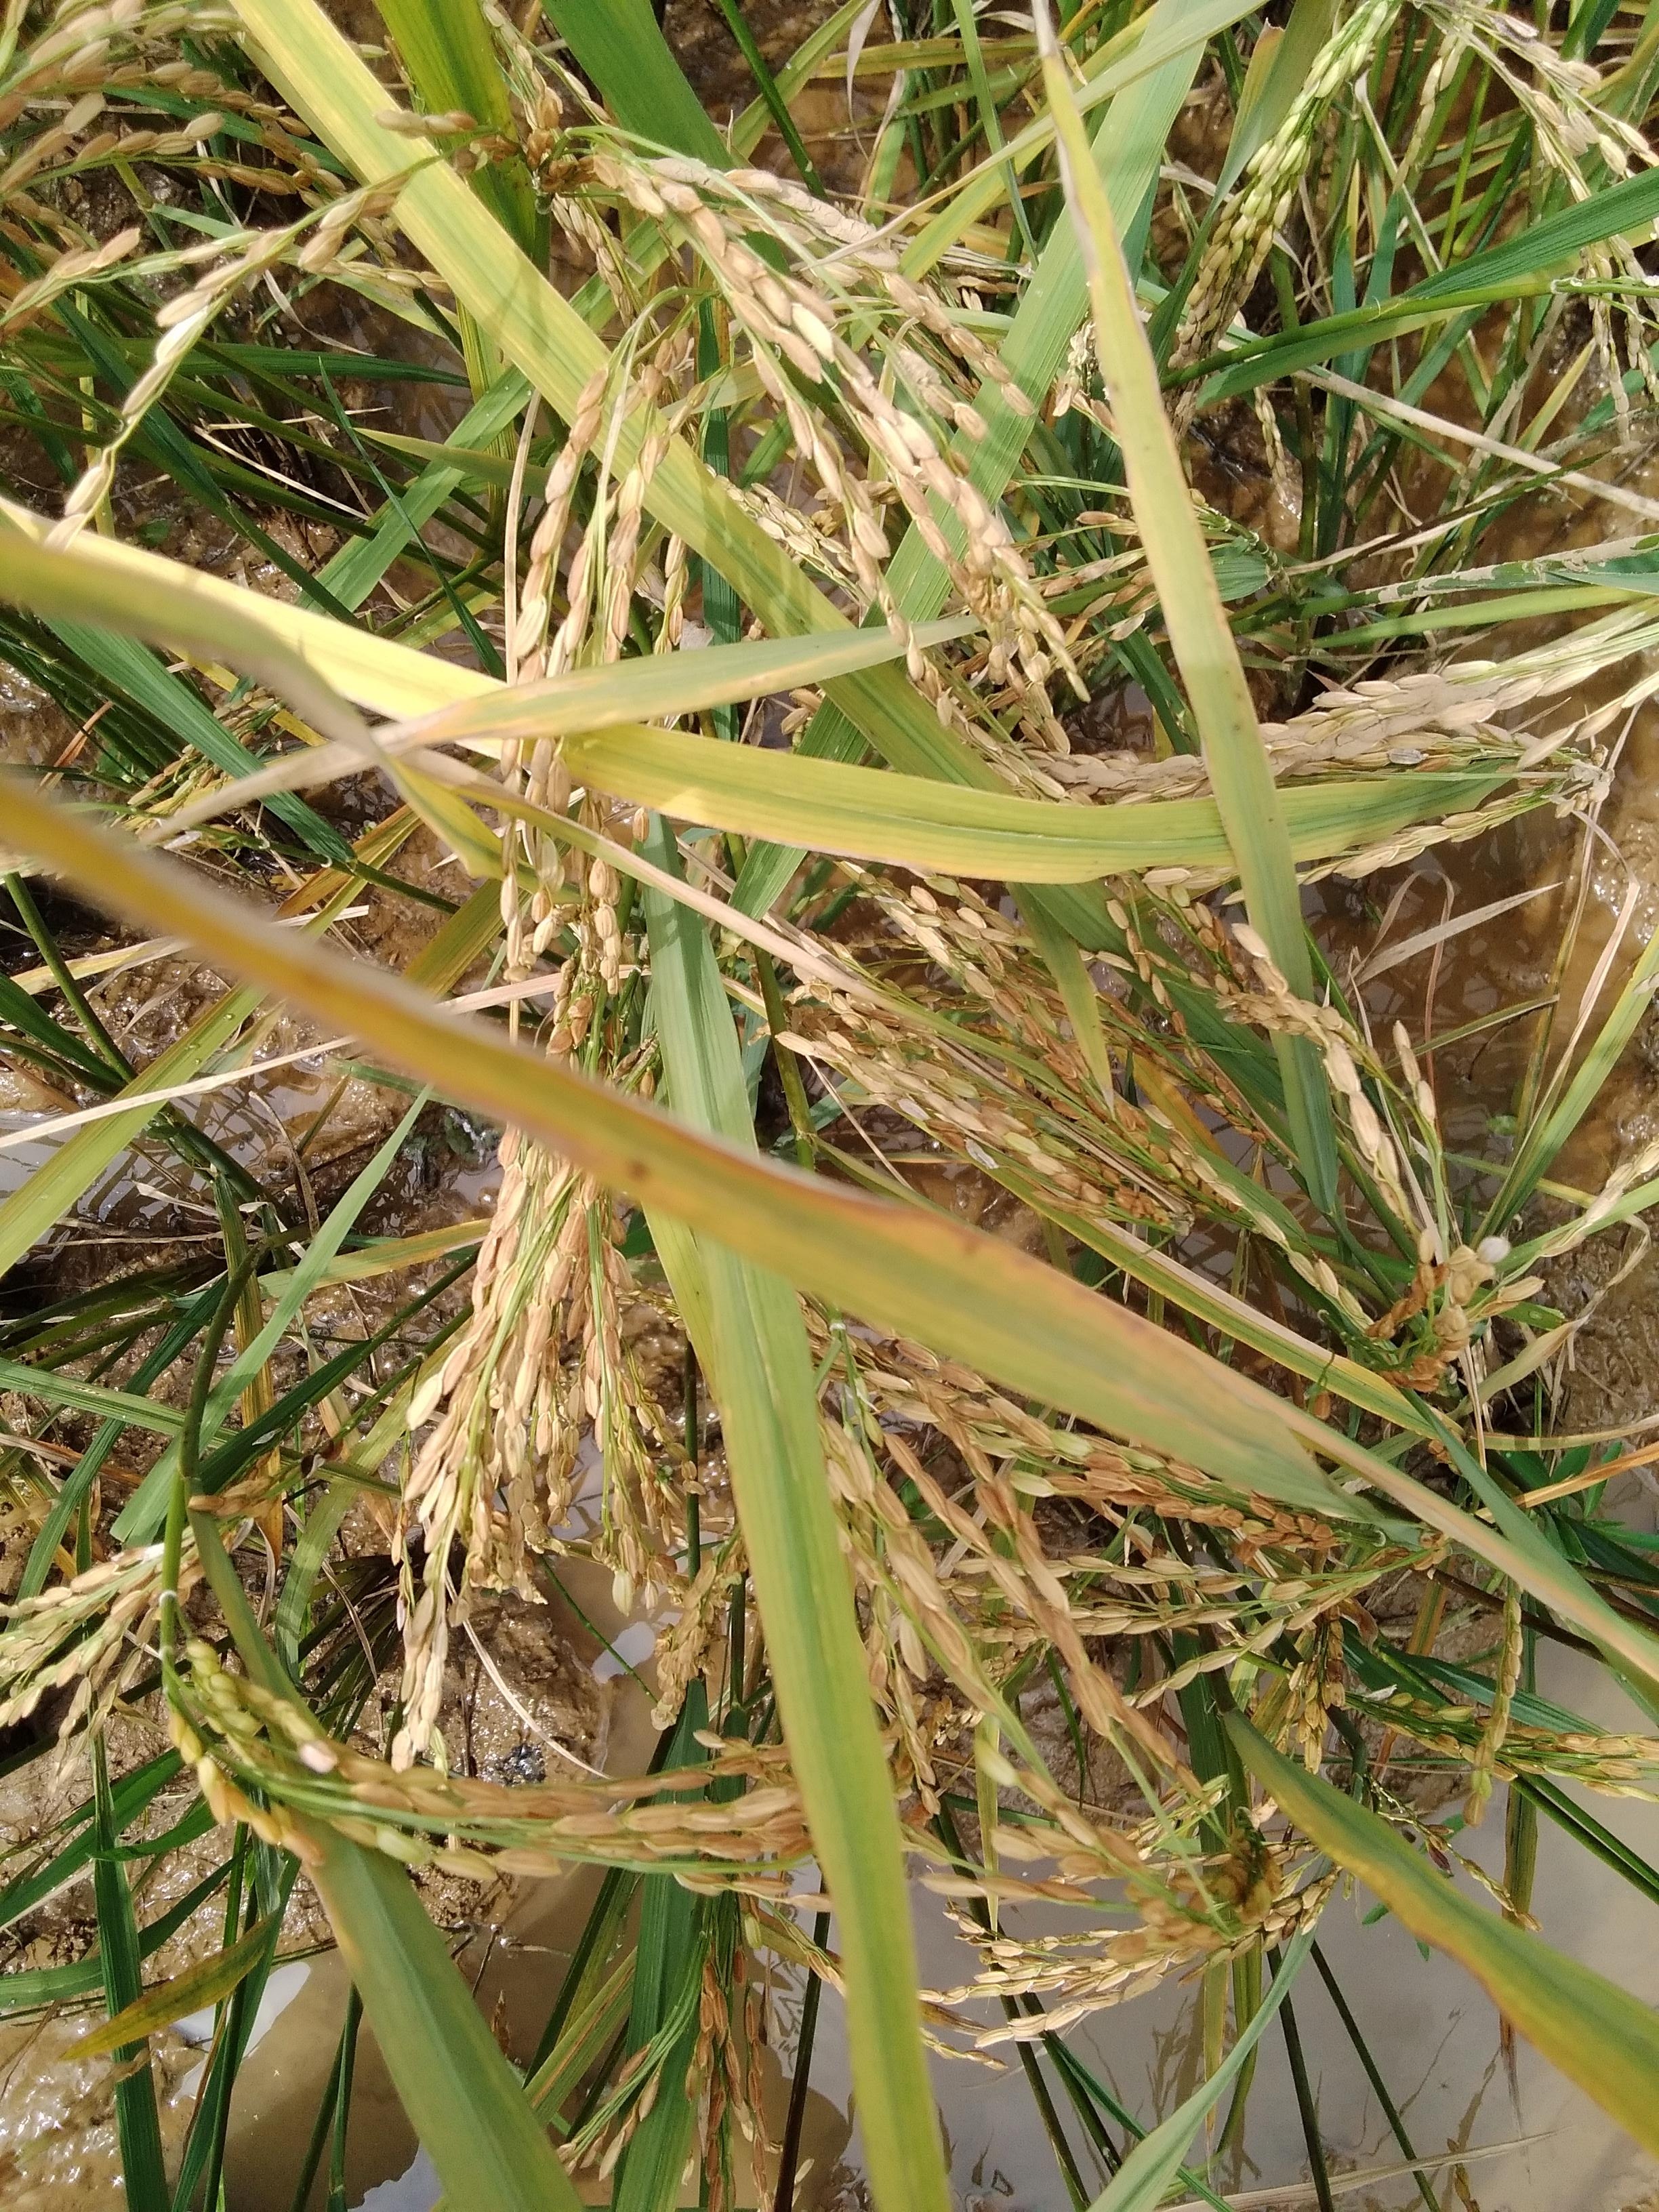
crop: rice
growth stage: ripening
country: Nigeria
